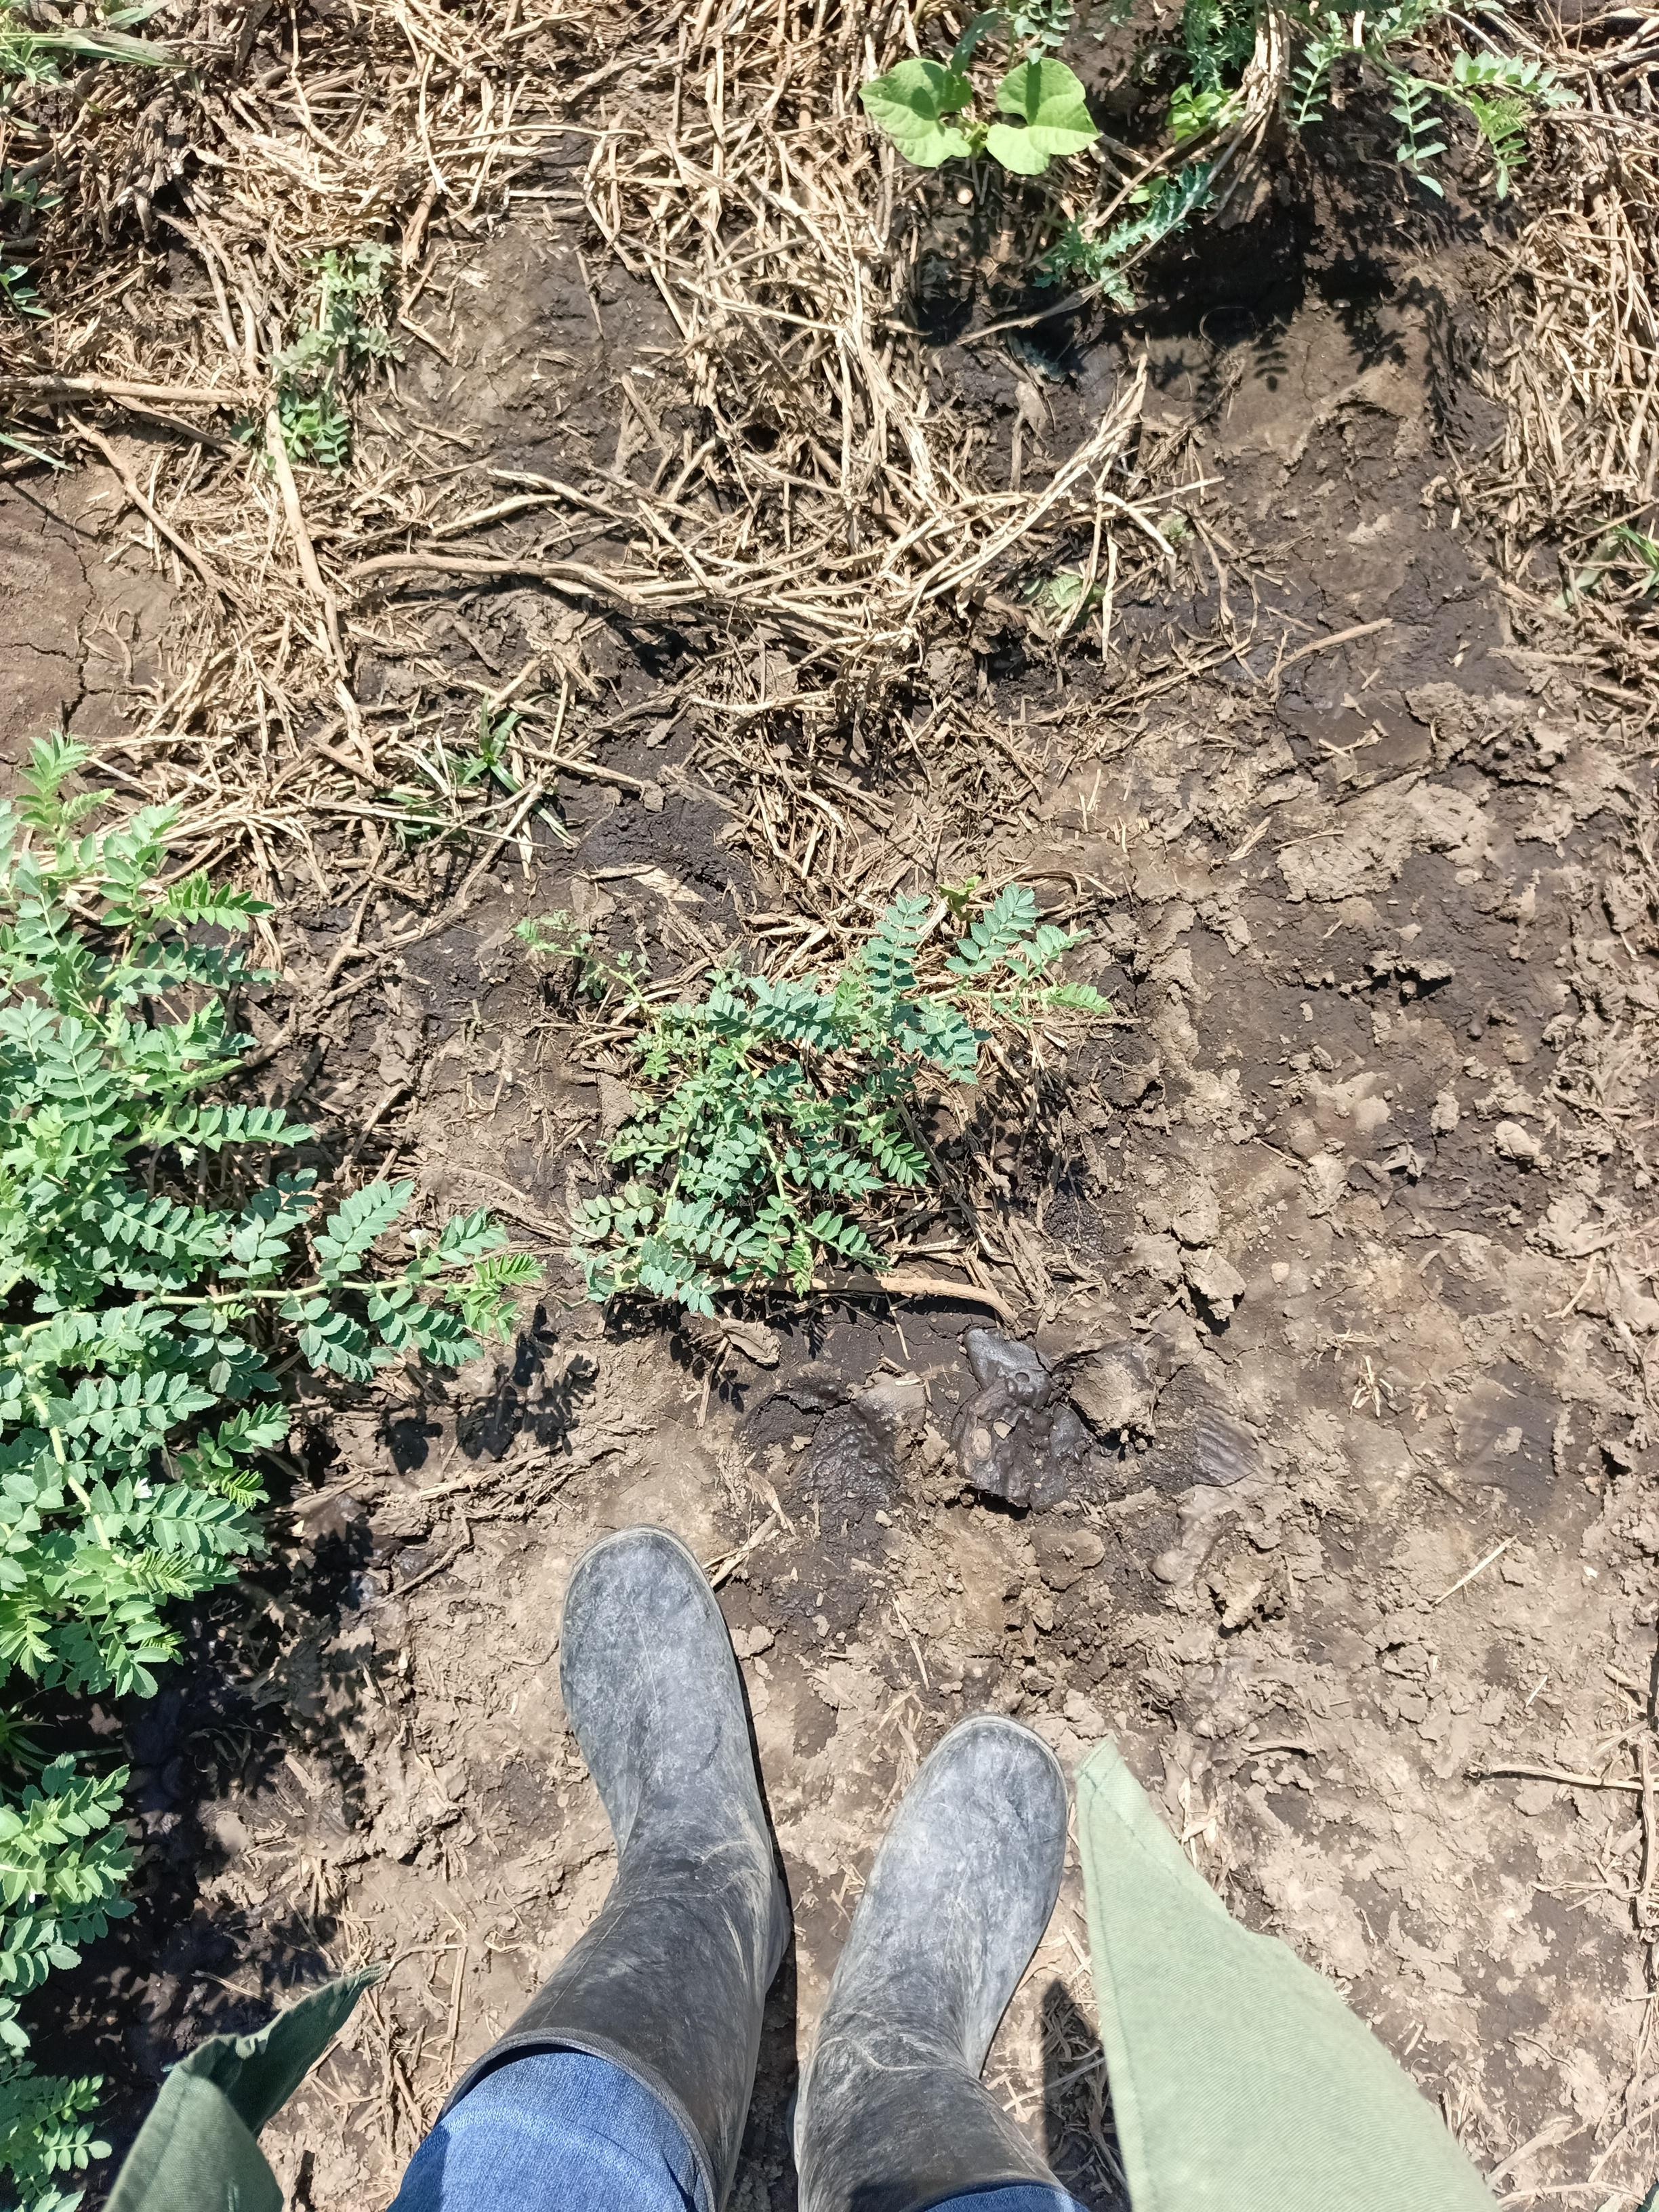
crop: chickpea
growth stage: development pod
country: Tanzania
